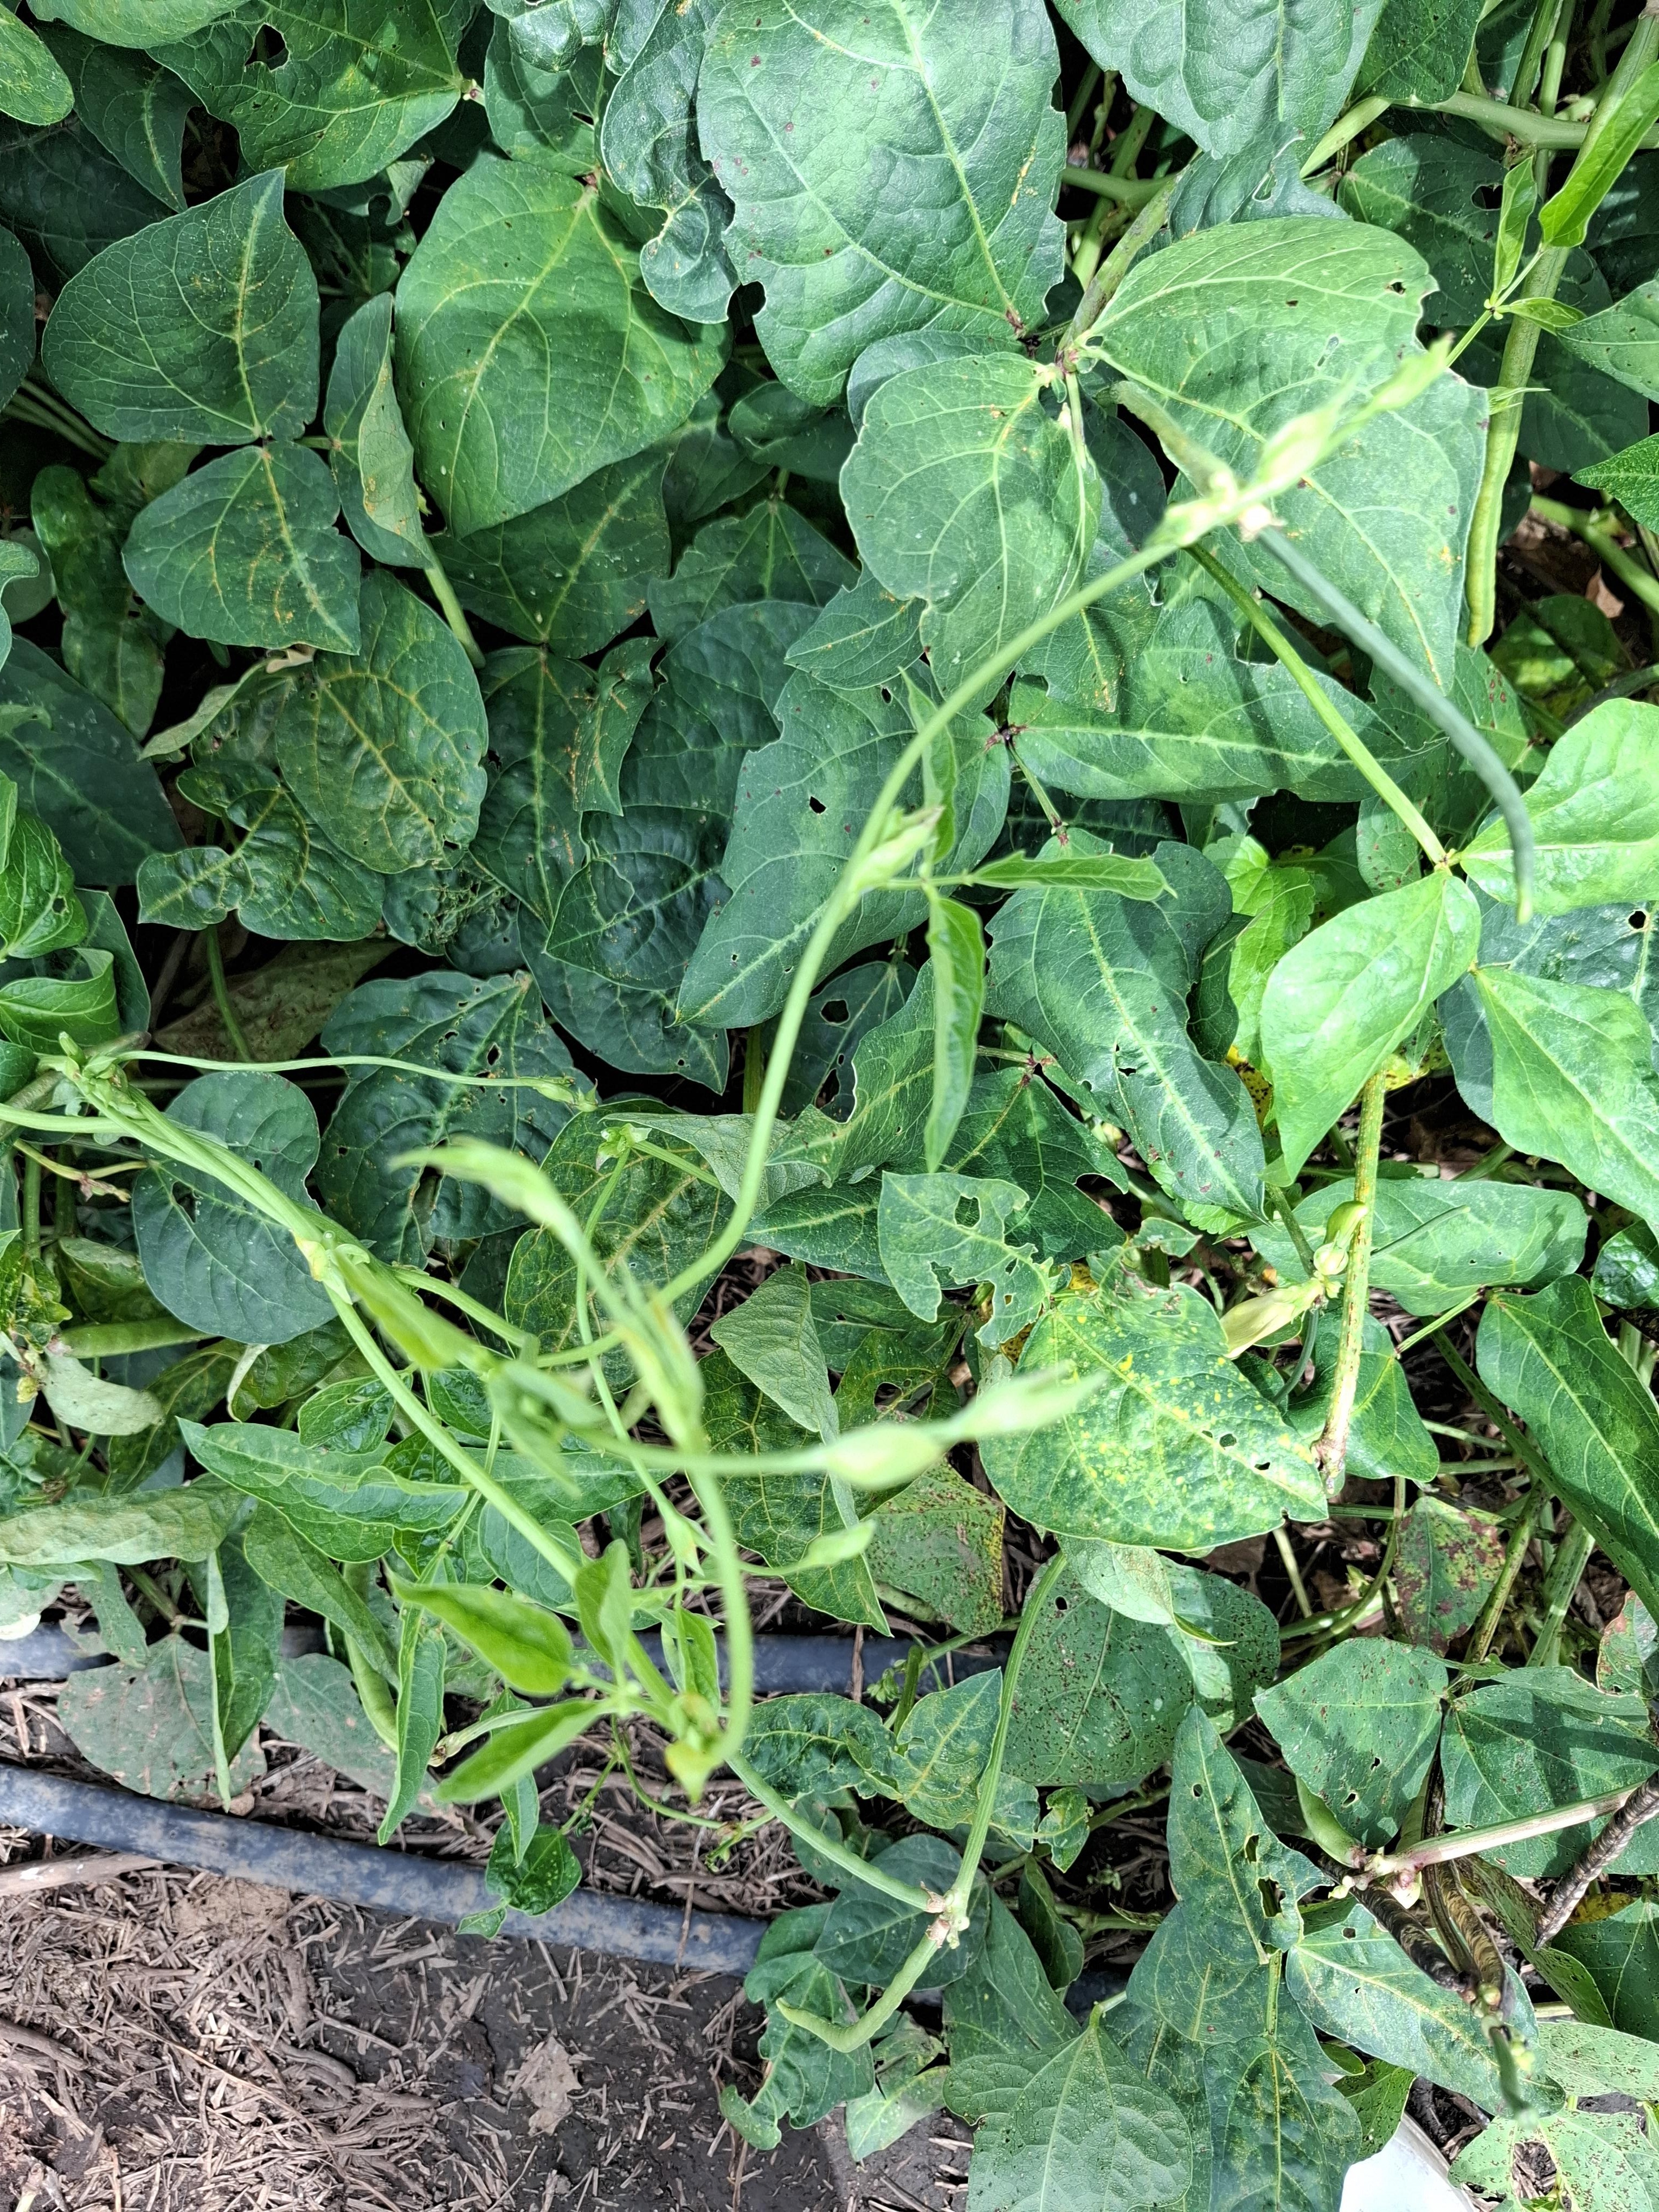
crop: cowpea
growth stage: development pod
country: Tanzania
